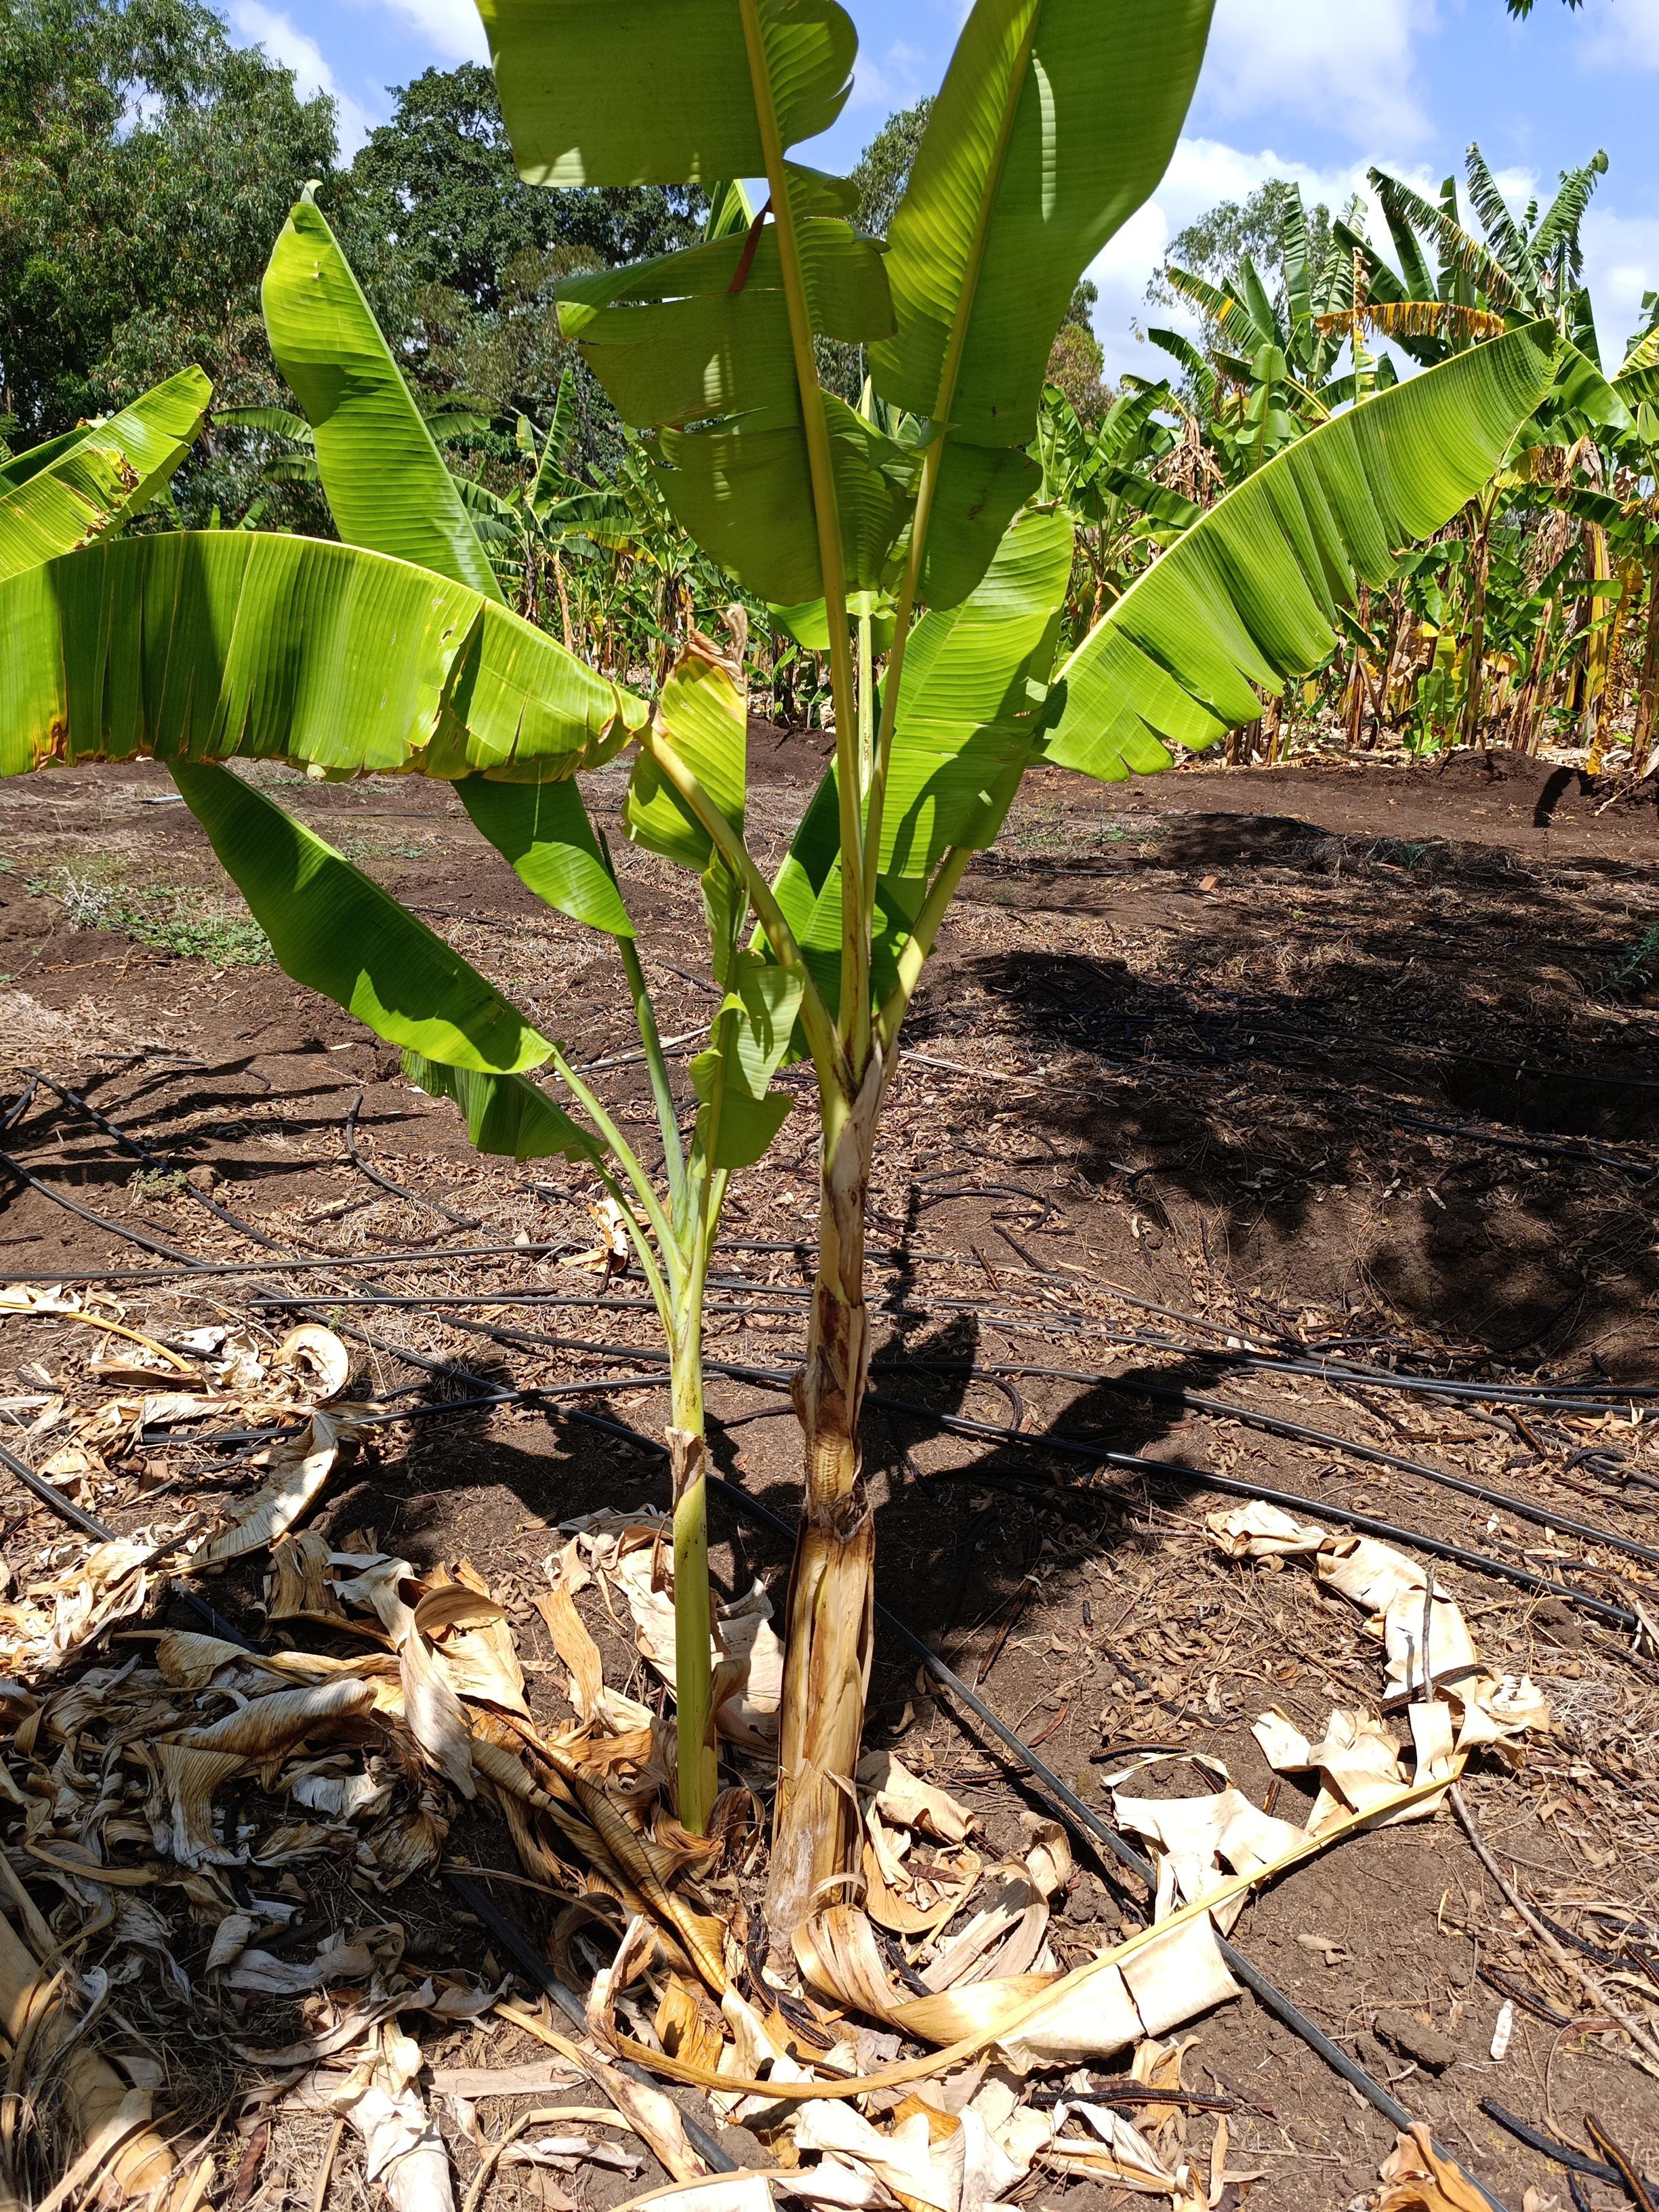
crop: banana
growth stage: vegetative
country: Tanzania
